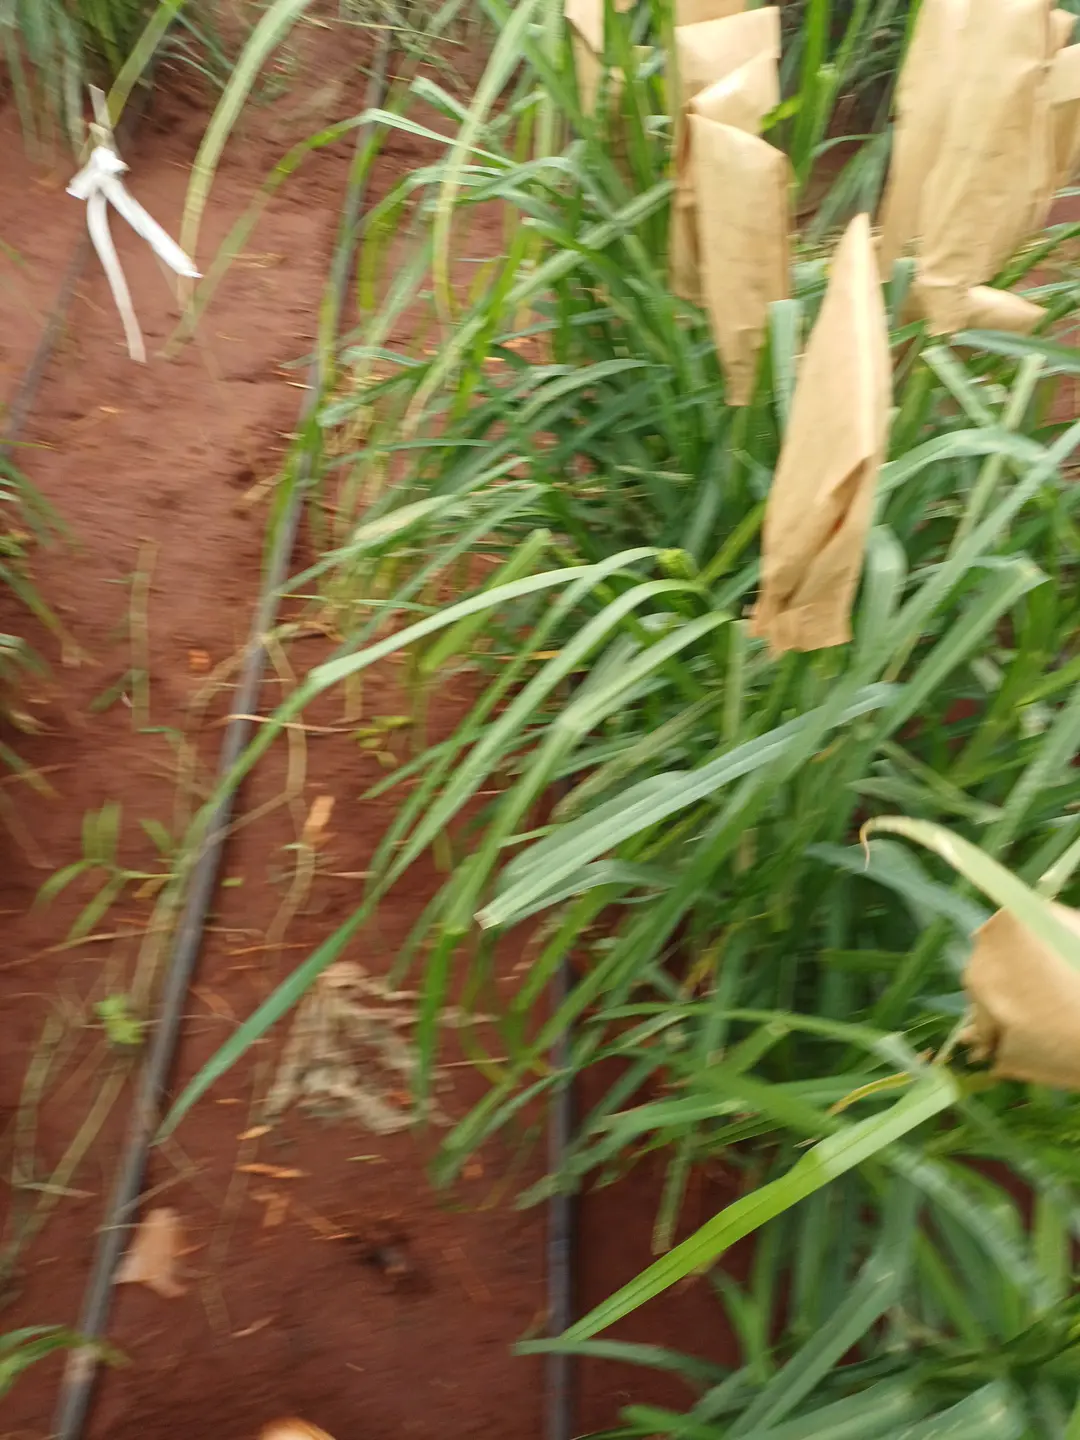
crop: finger millet
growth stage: heading tuber
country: Kenya
